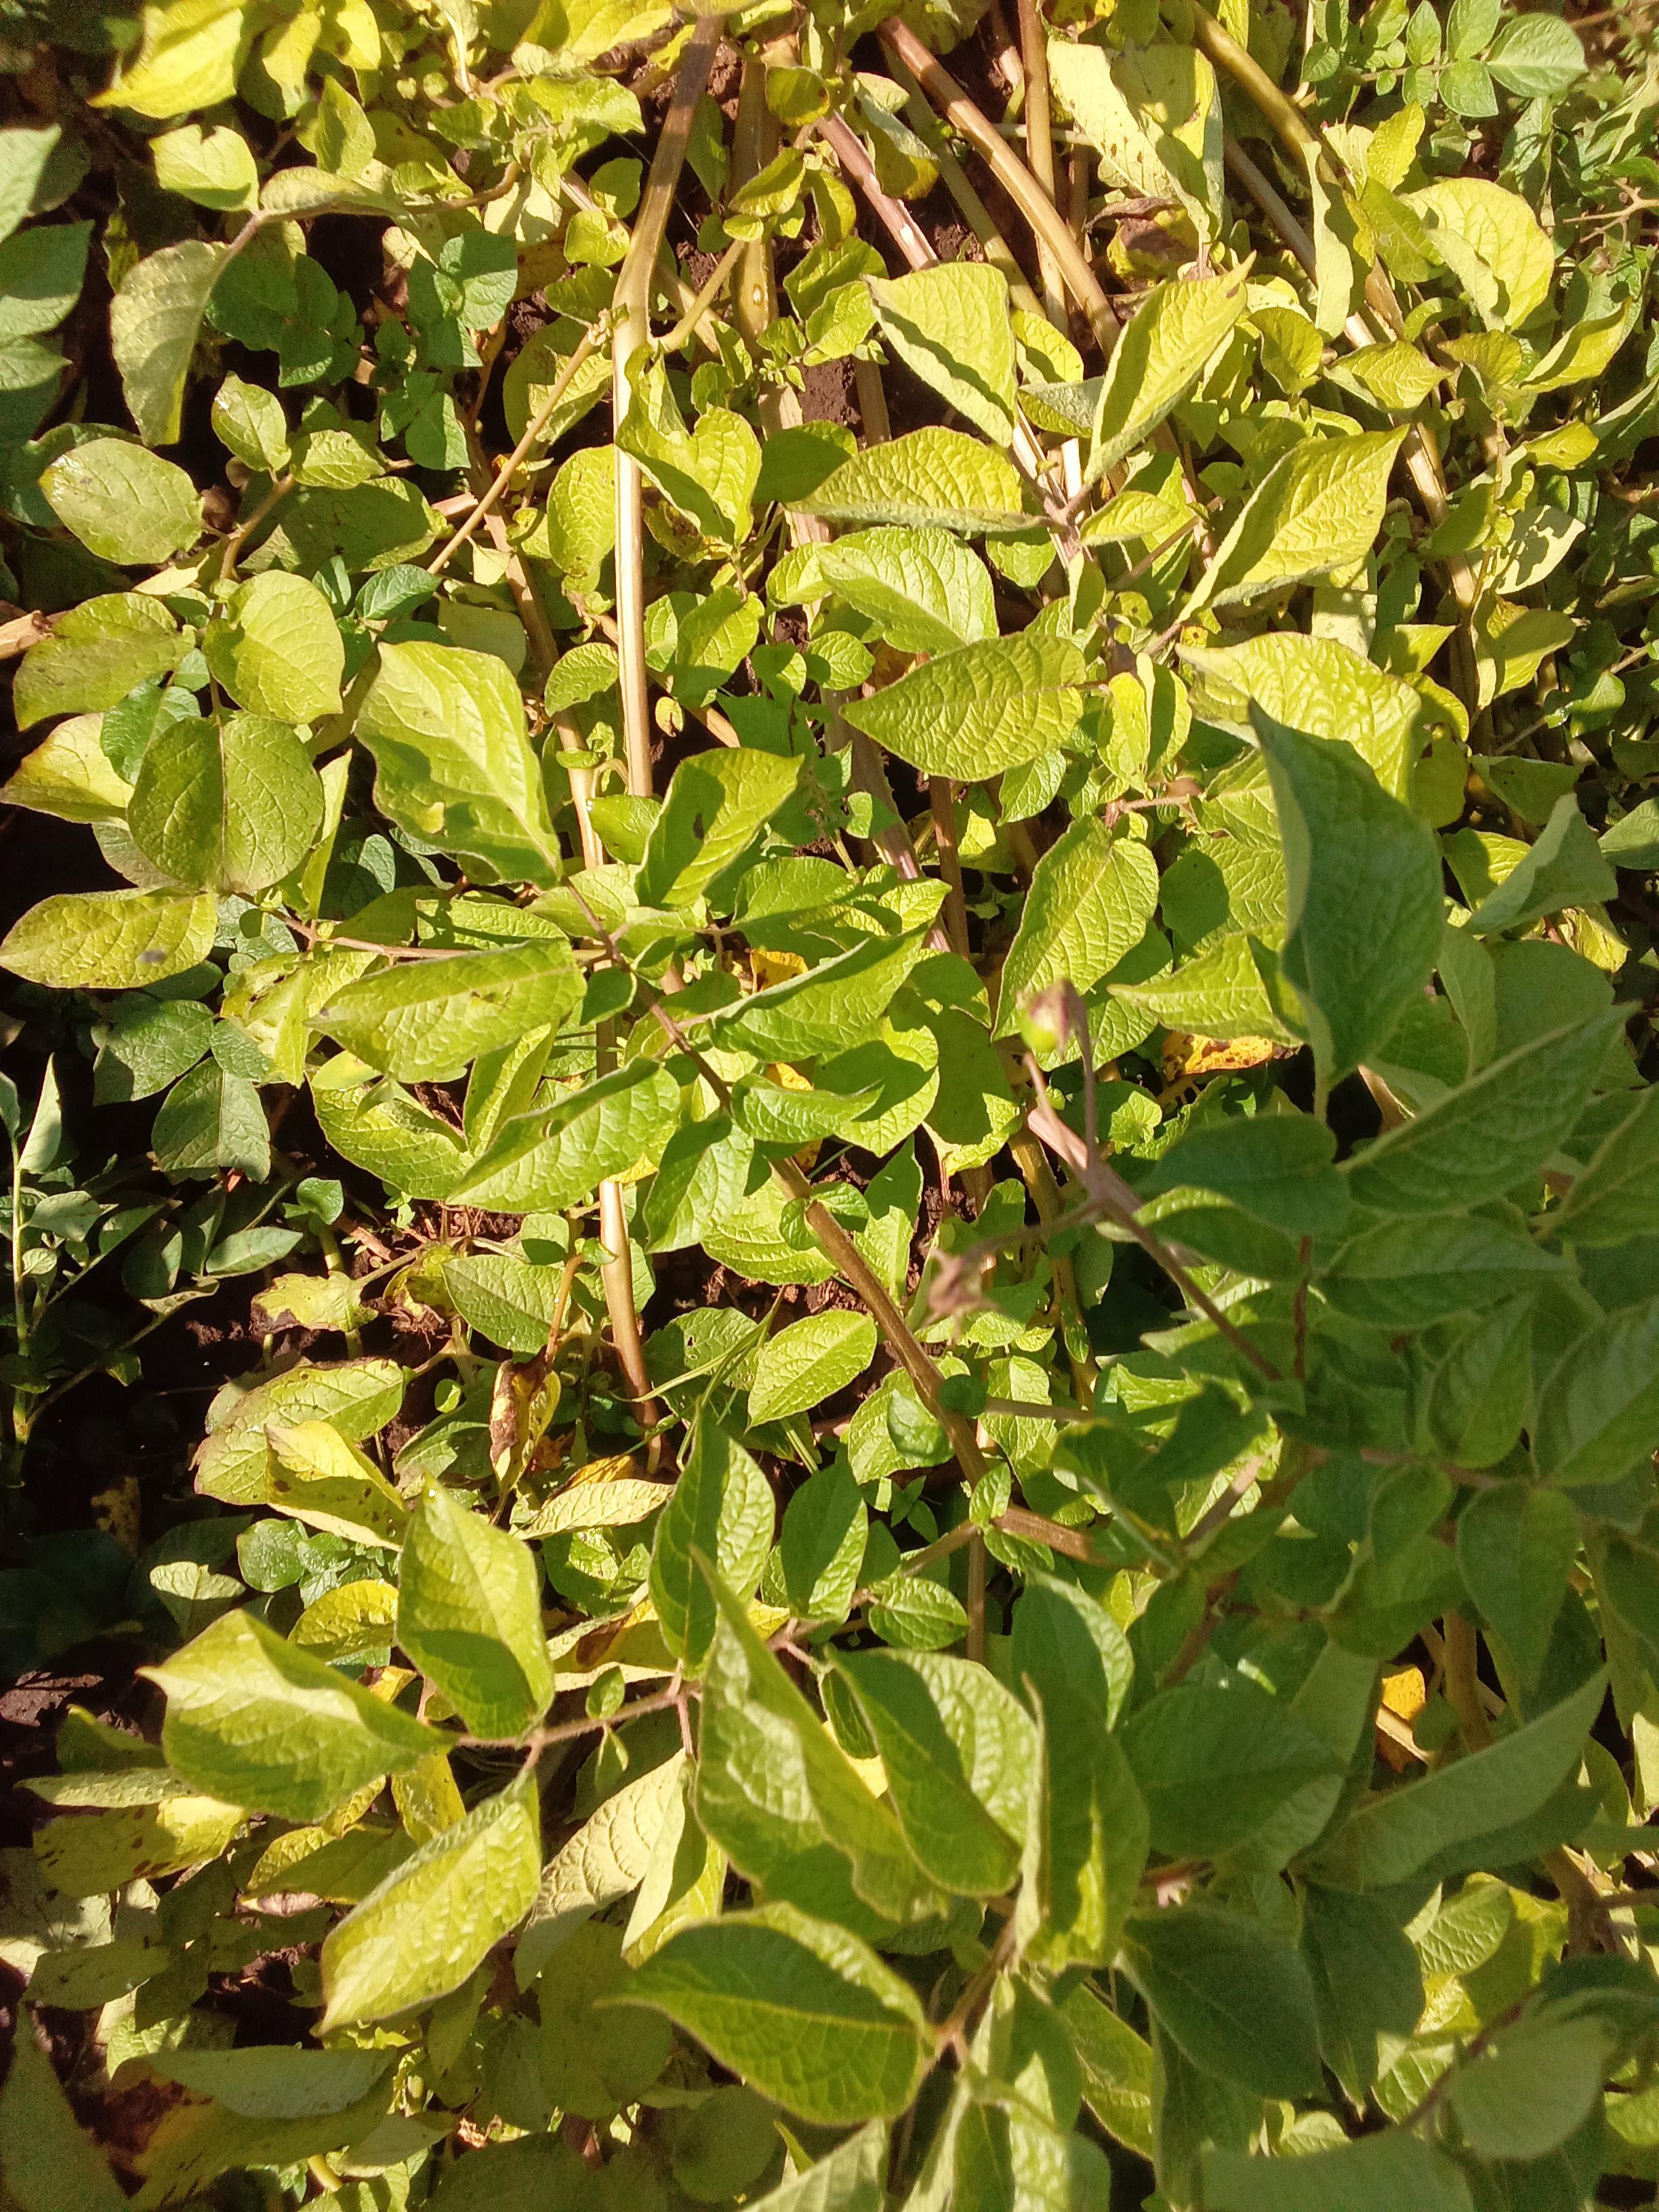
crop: potato
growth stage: maturity
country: Kenya
